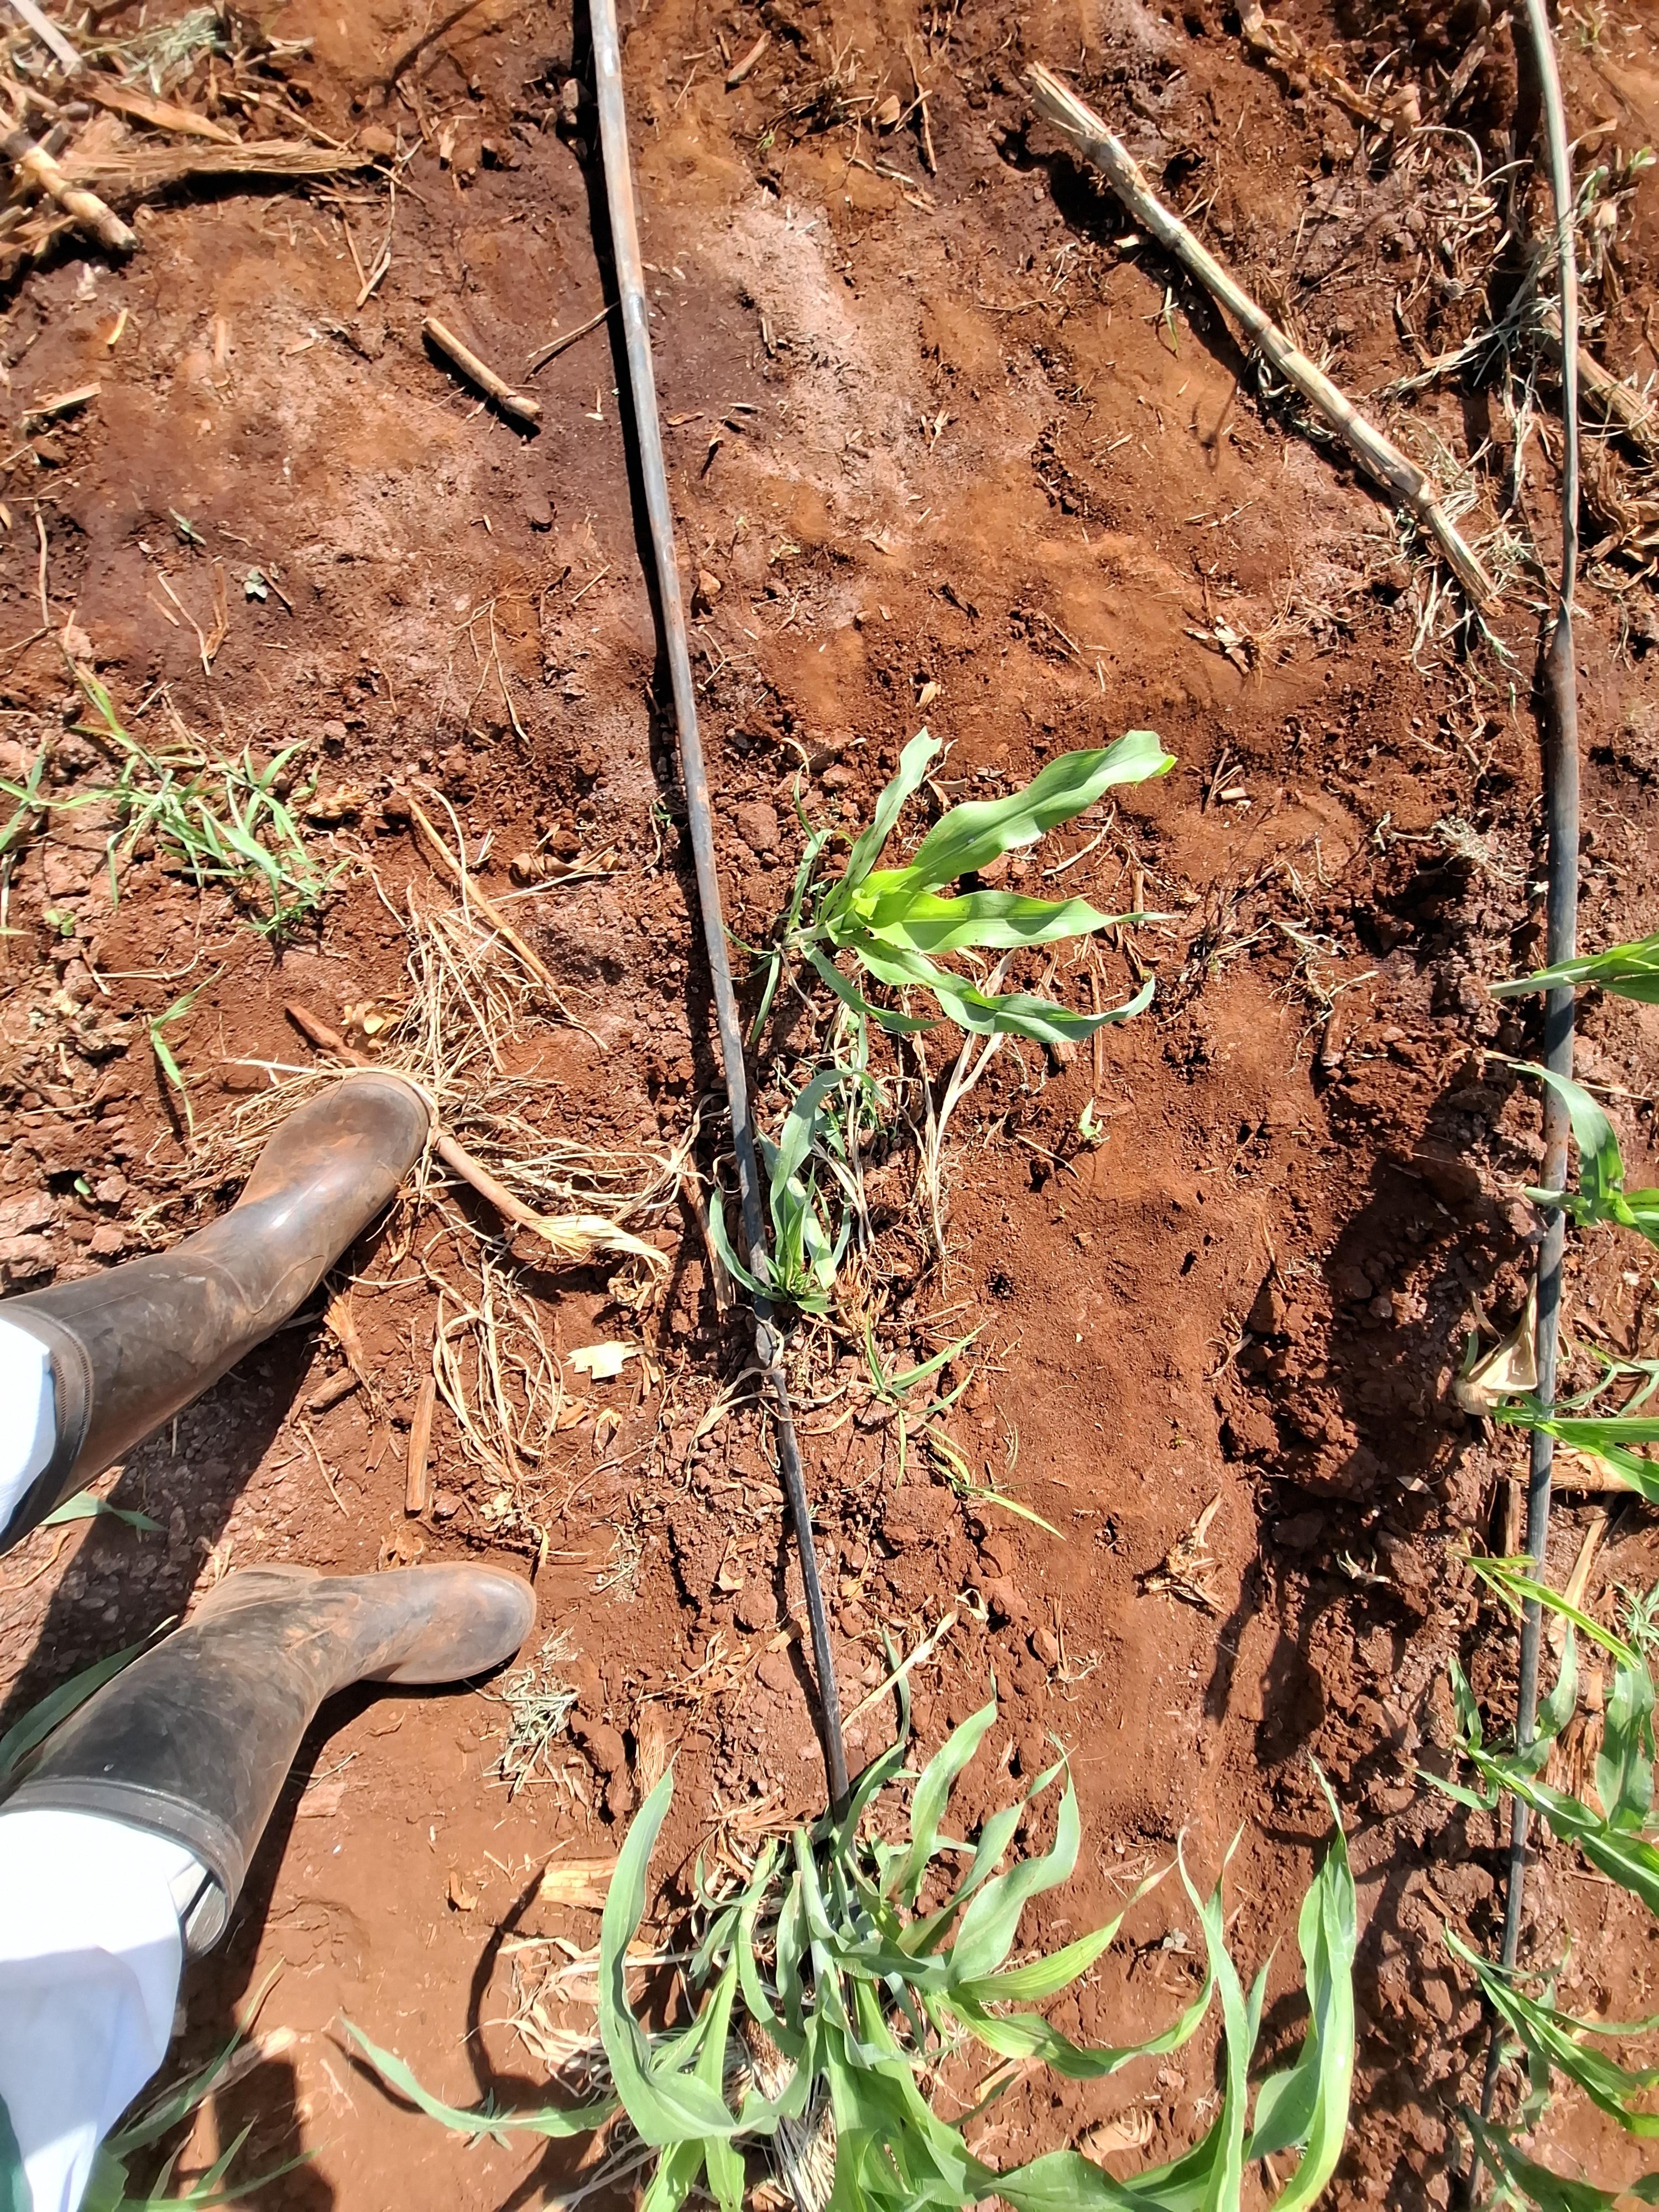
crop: sorghum
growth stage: vegetative
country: Kenya
